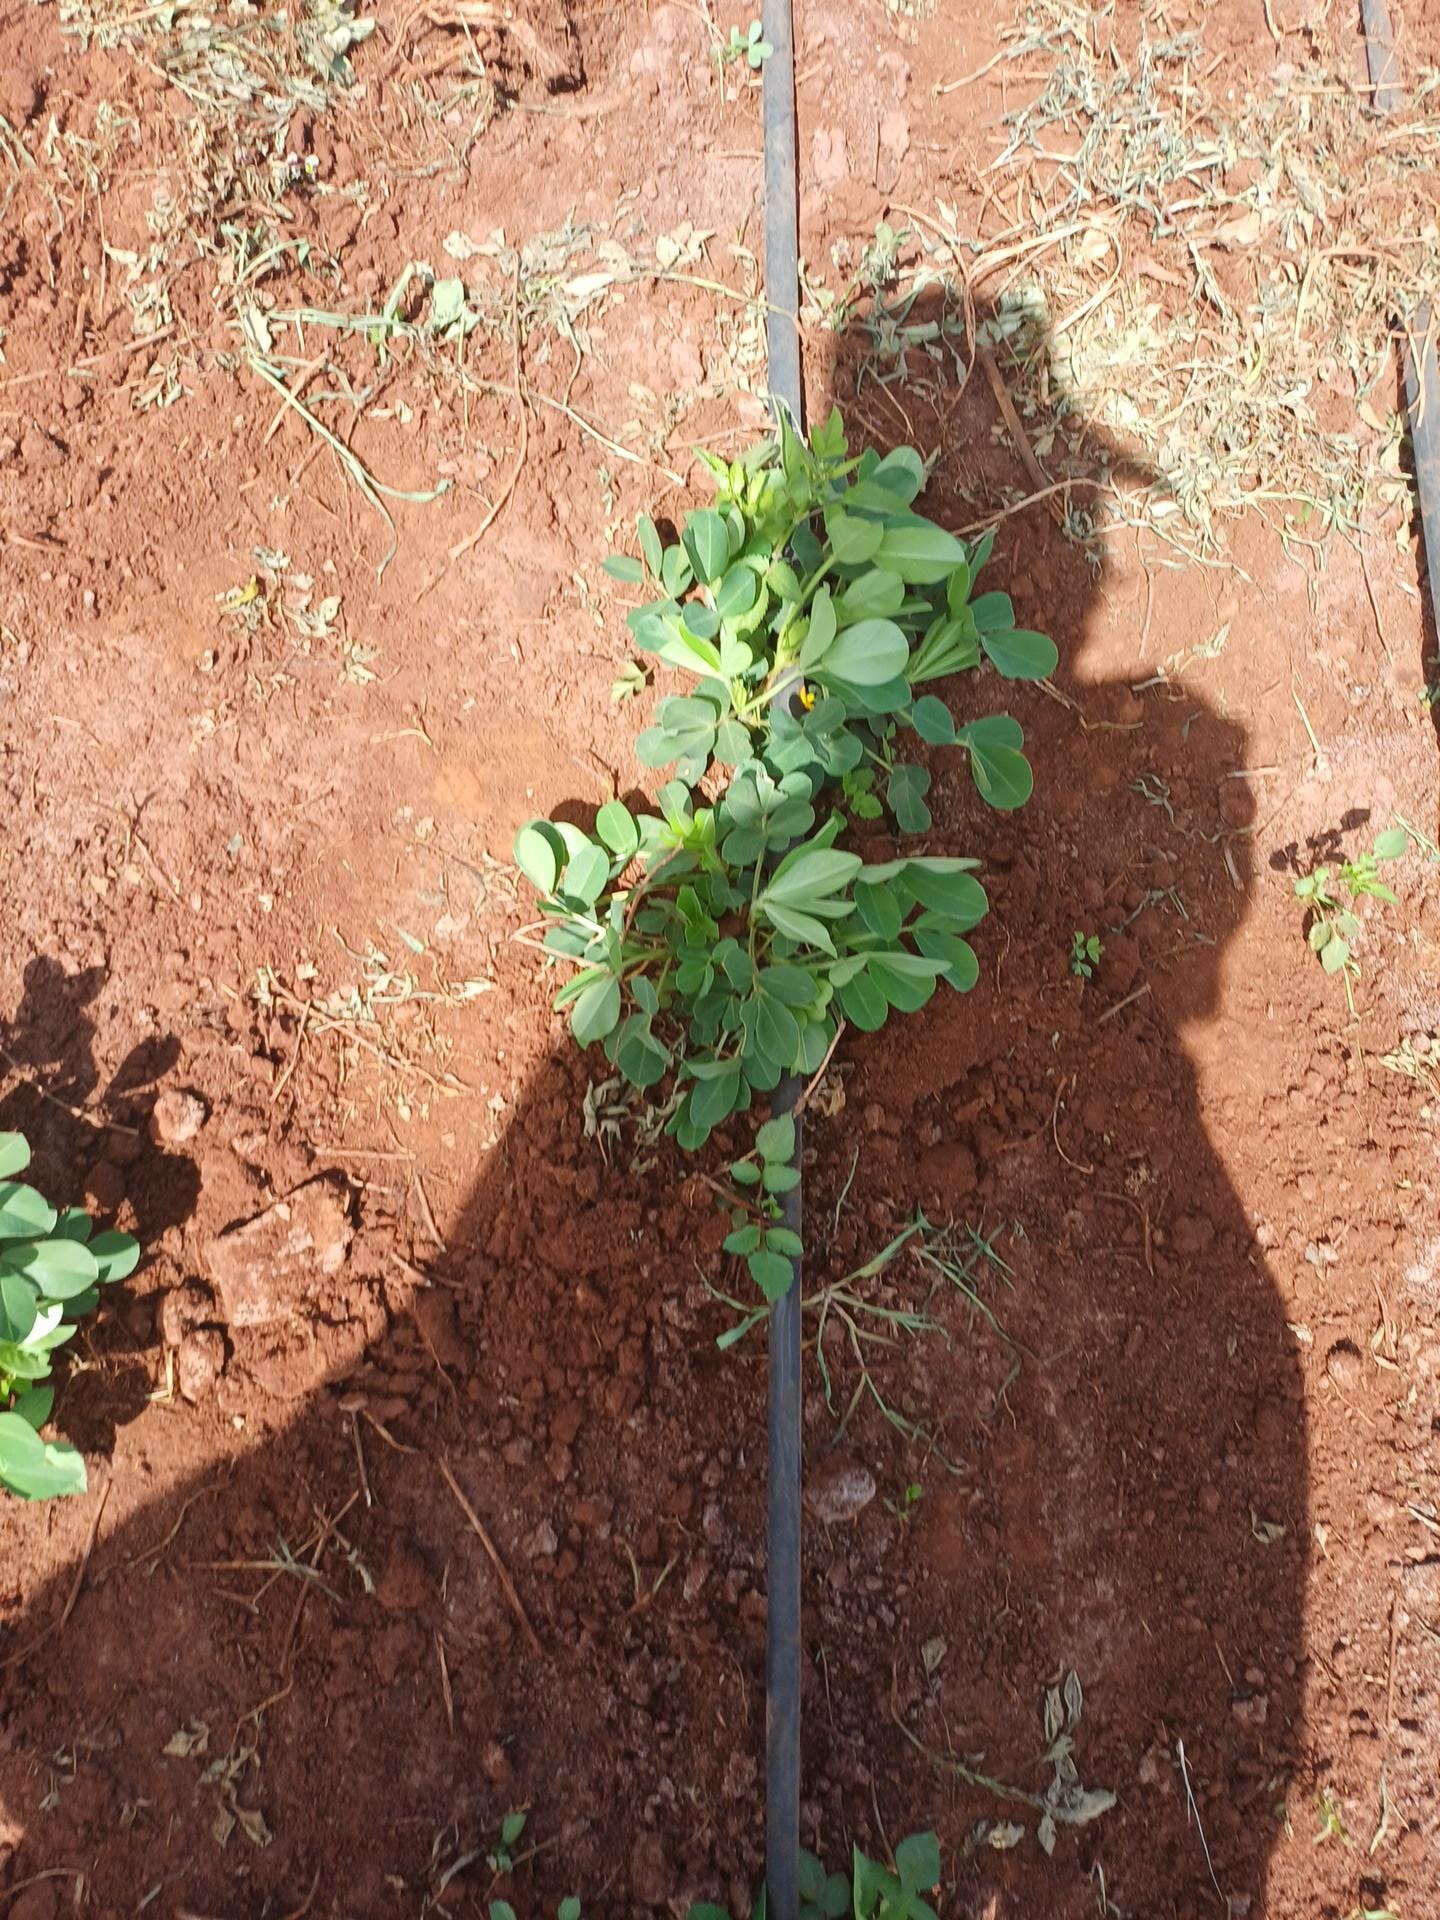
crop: groundnut
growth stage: vegetative
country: Kenya
